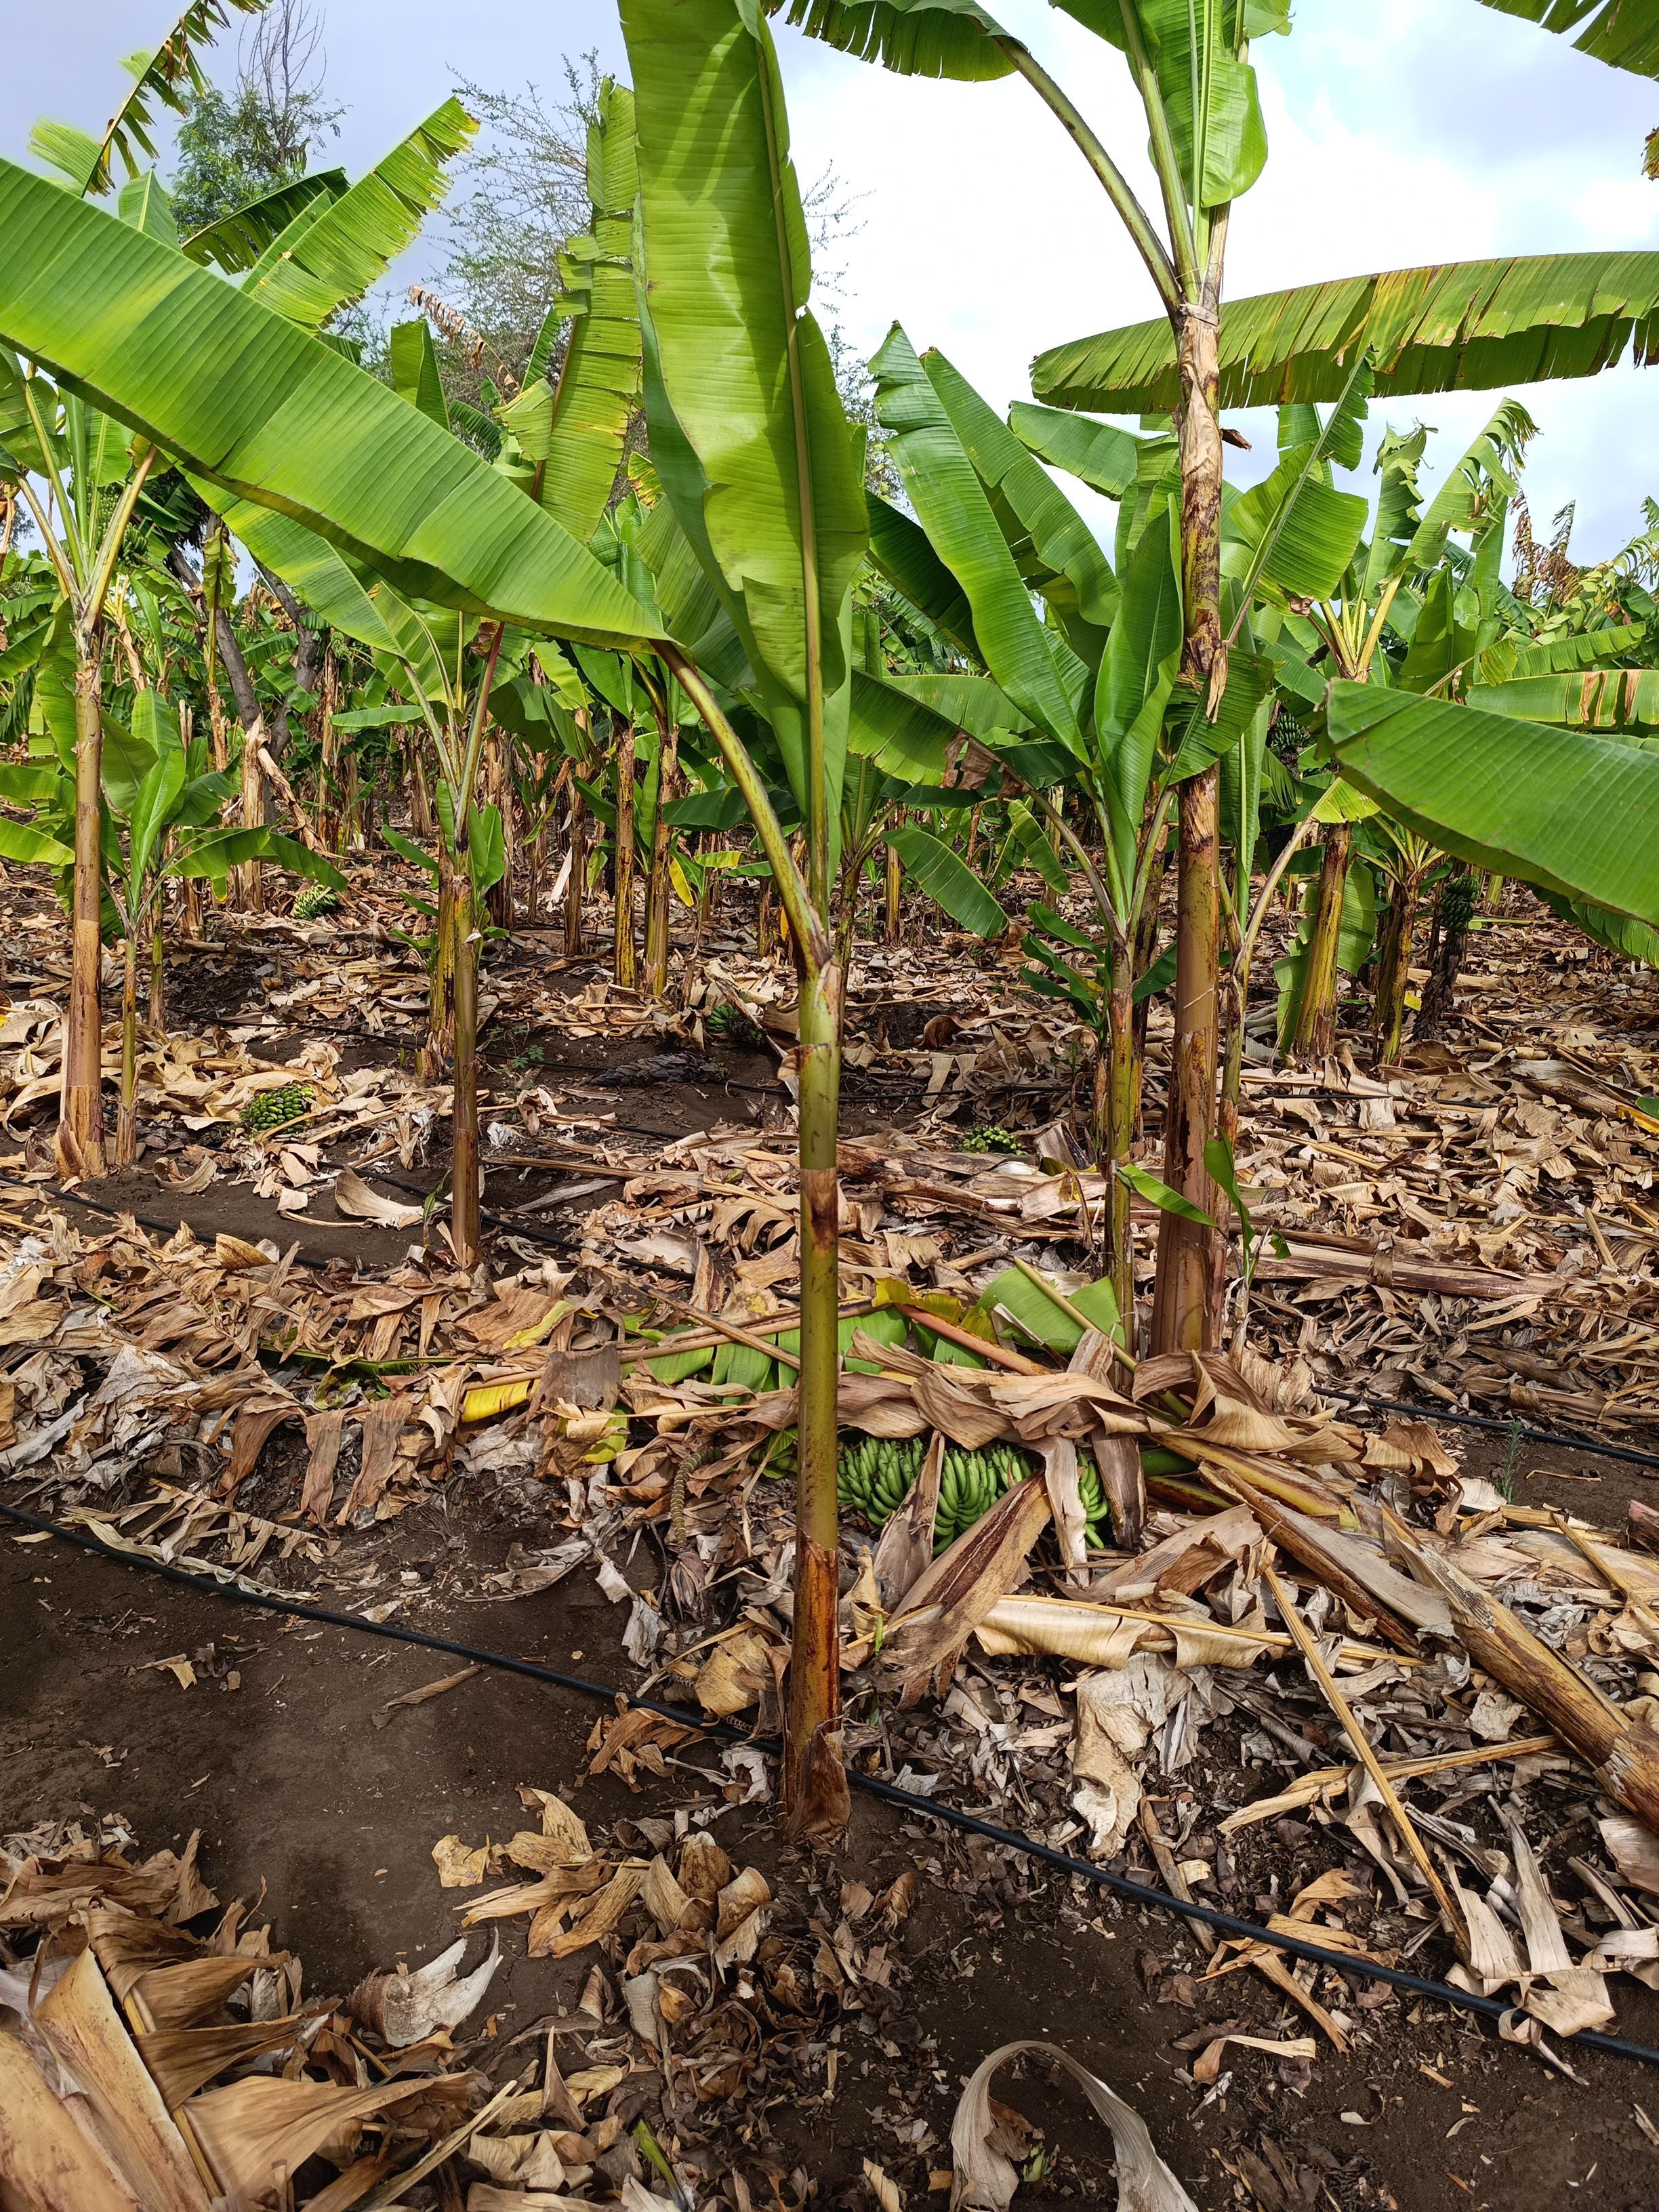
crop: banana
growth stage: vegetative
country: Tanzania
